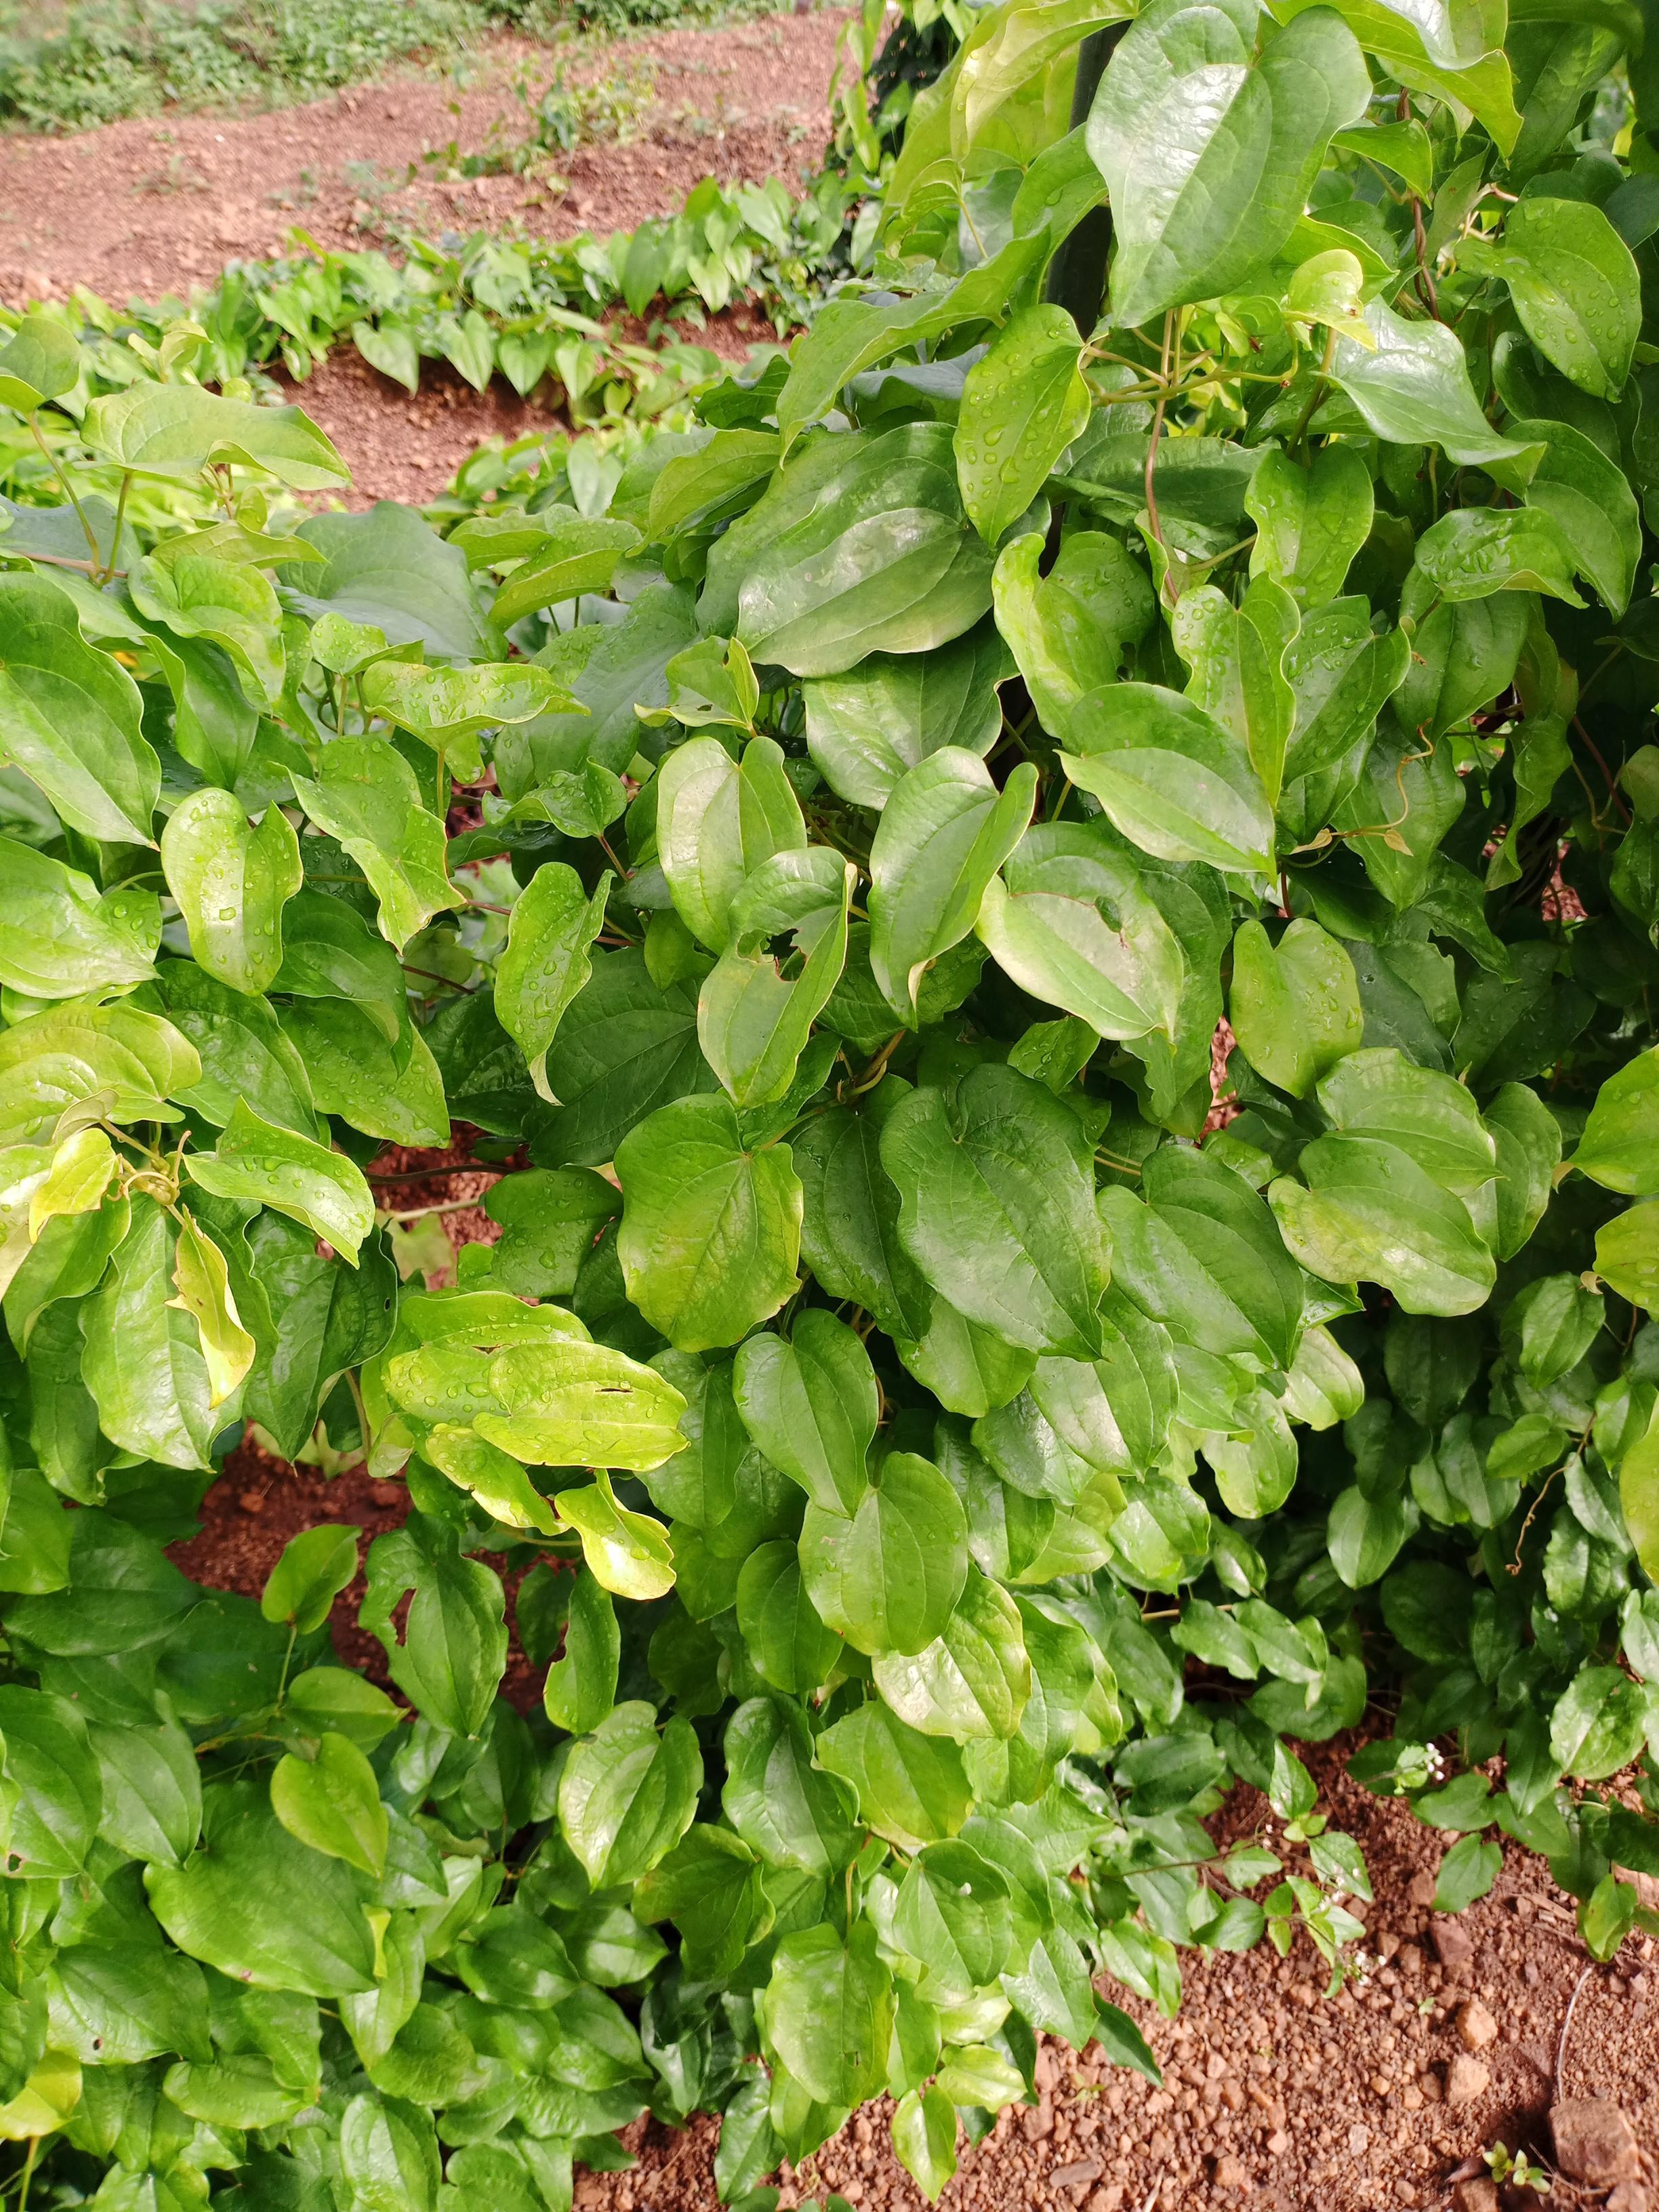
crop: yam
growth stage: vegetative
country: Nigeria
